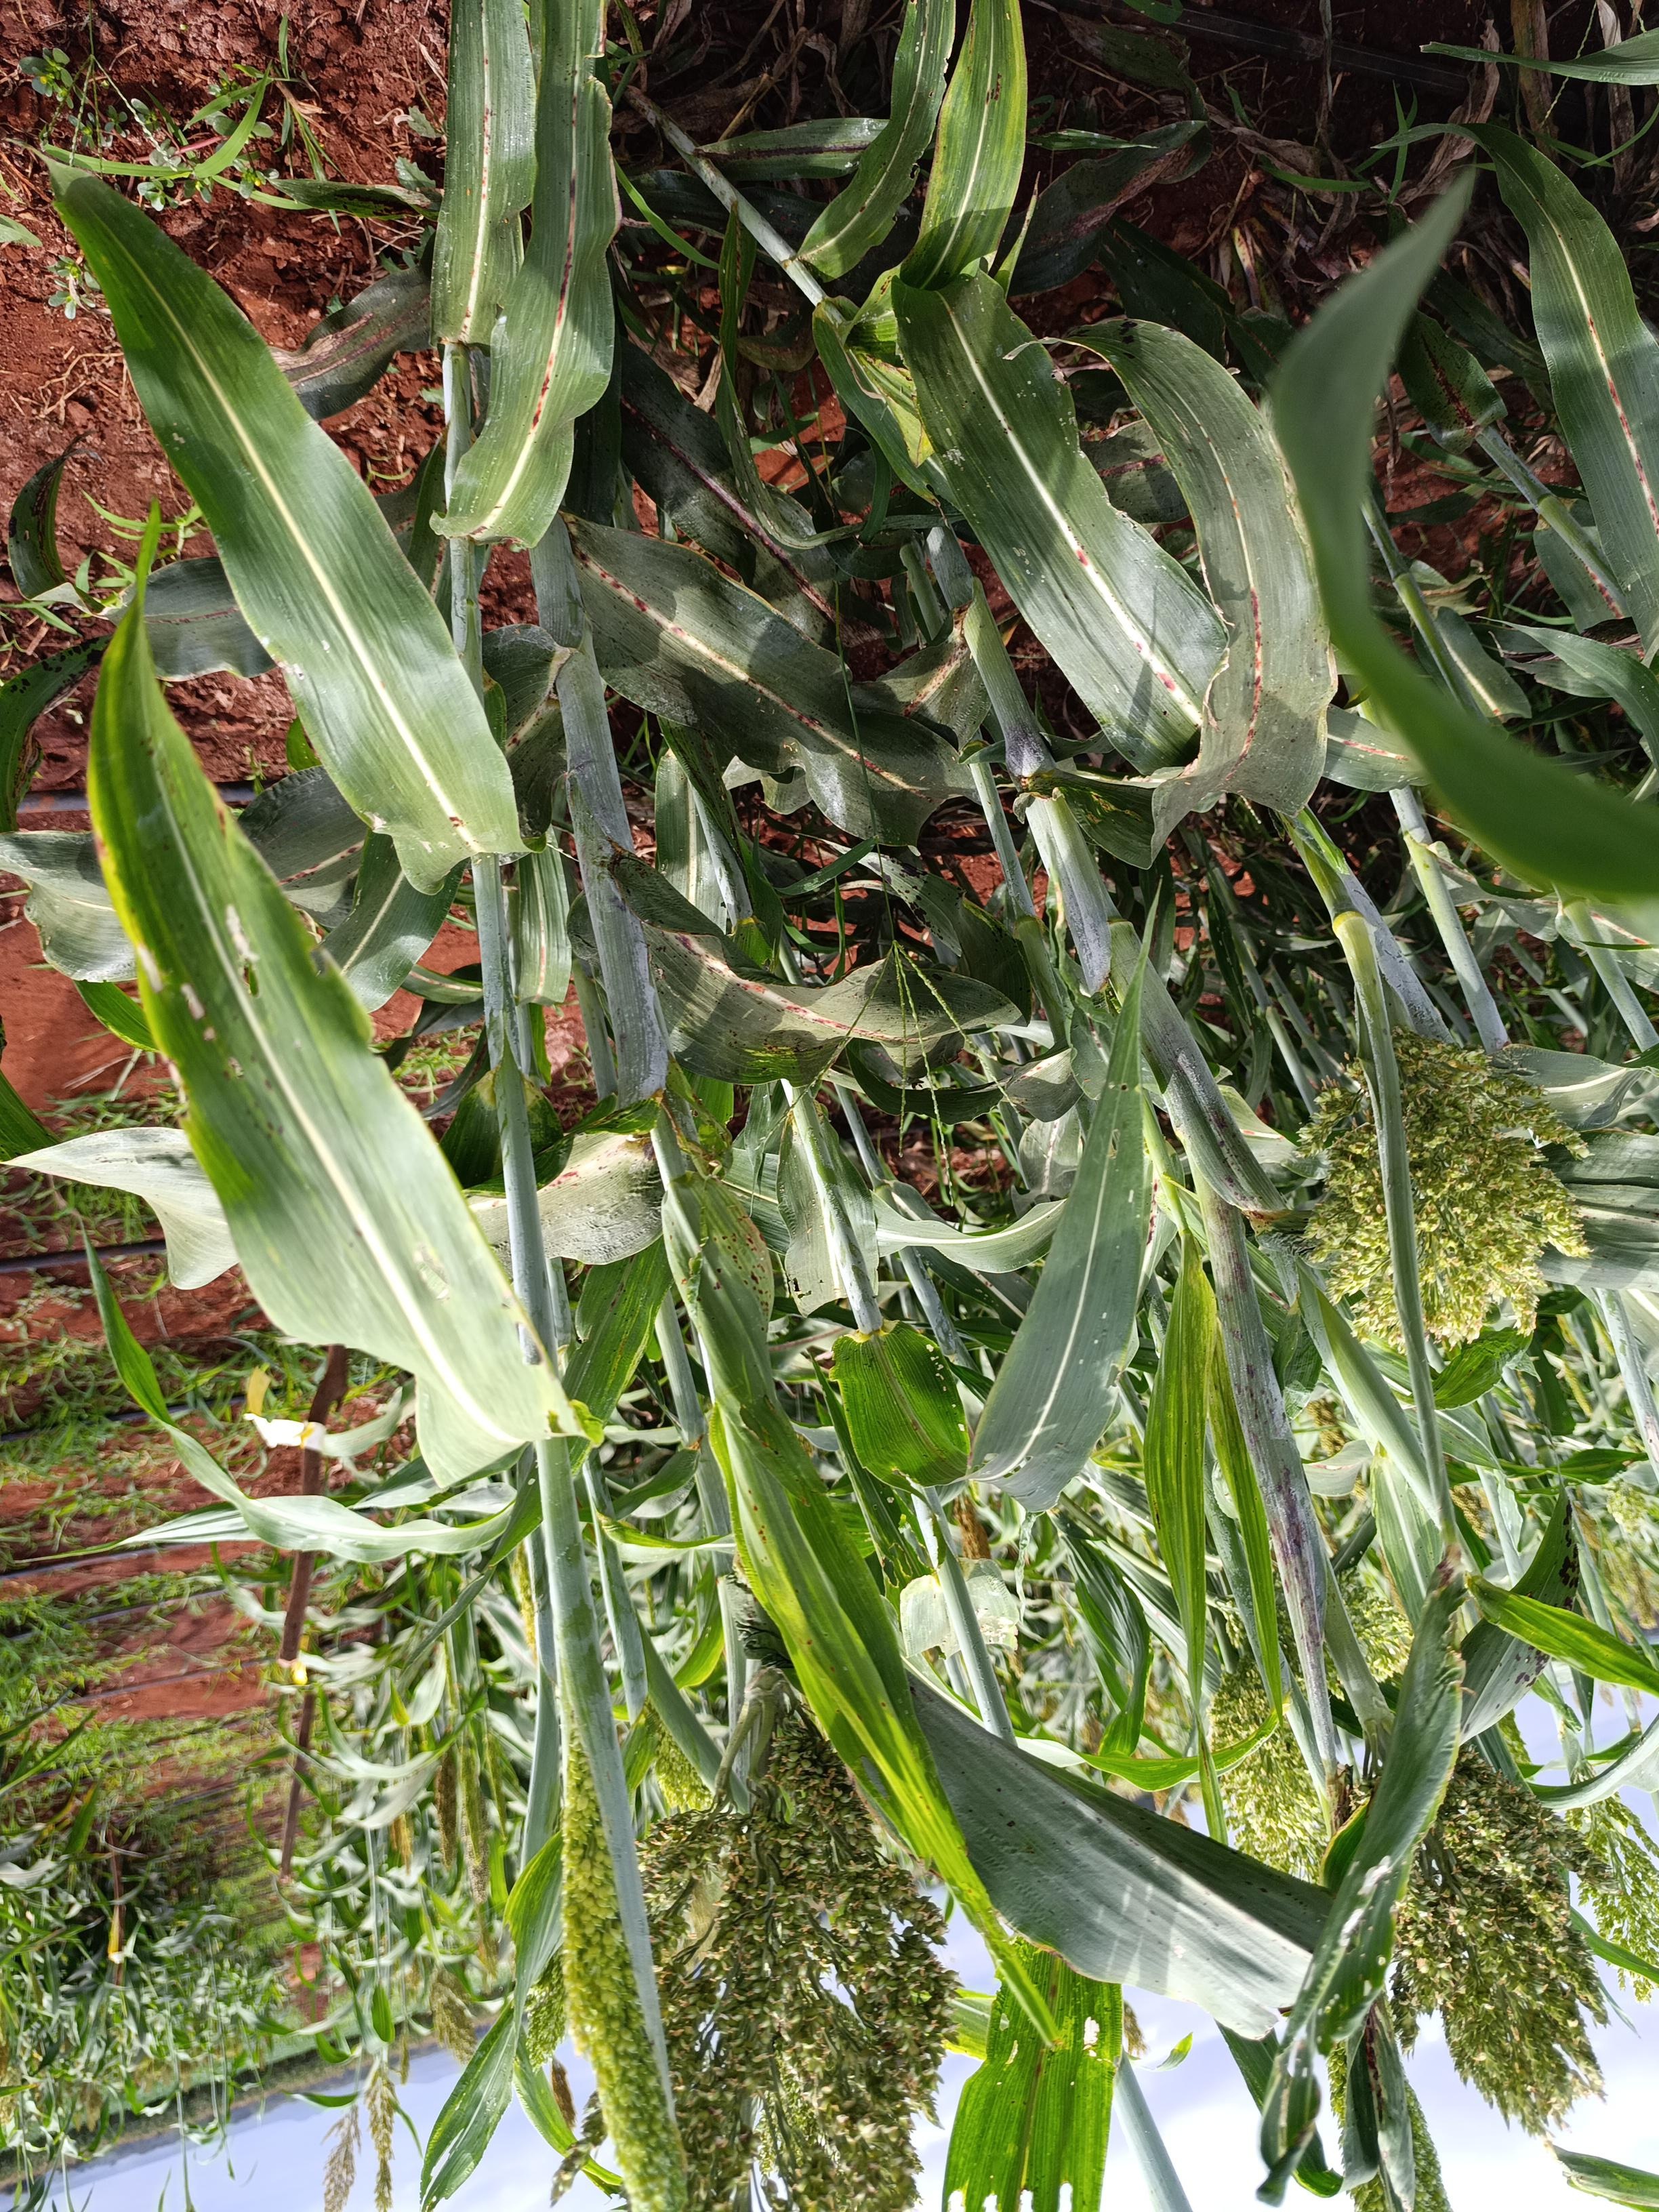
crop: sorghum
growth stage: flowering
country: Kenya
